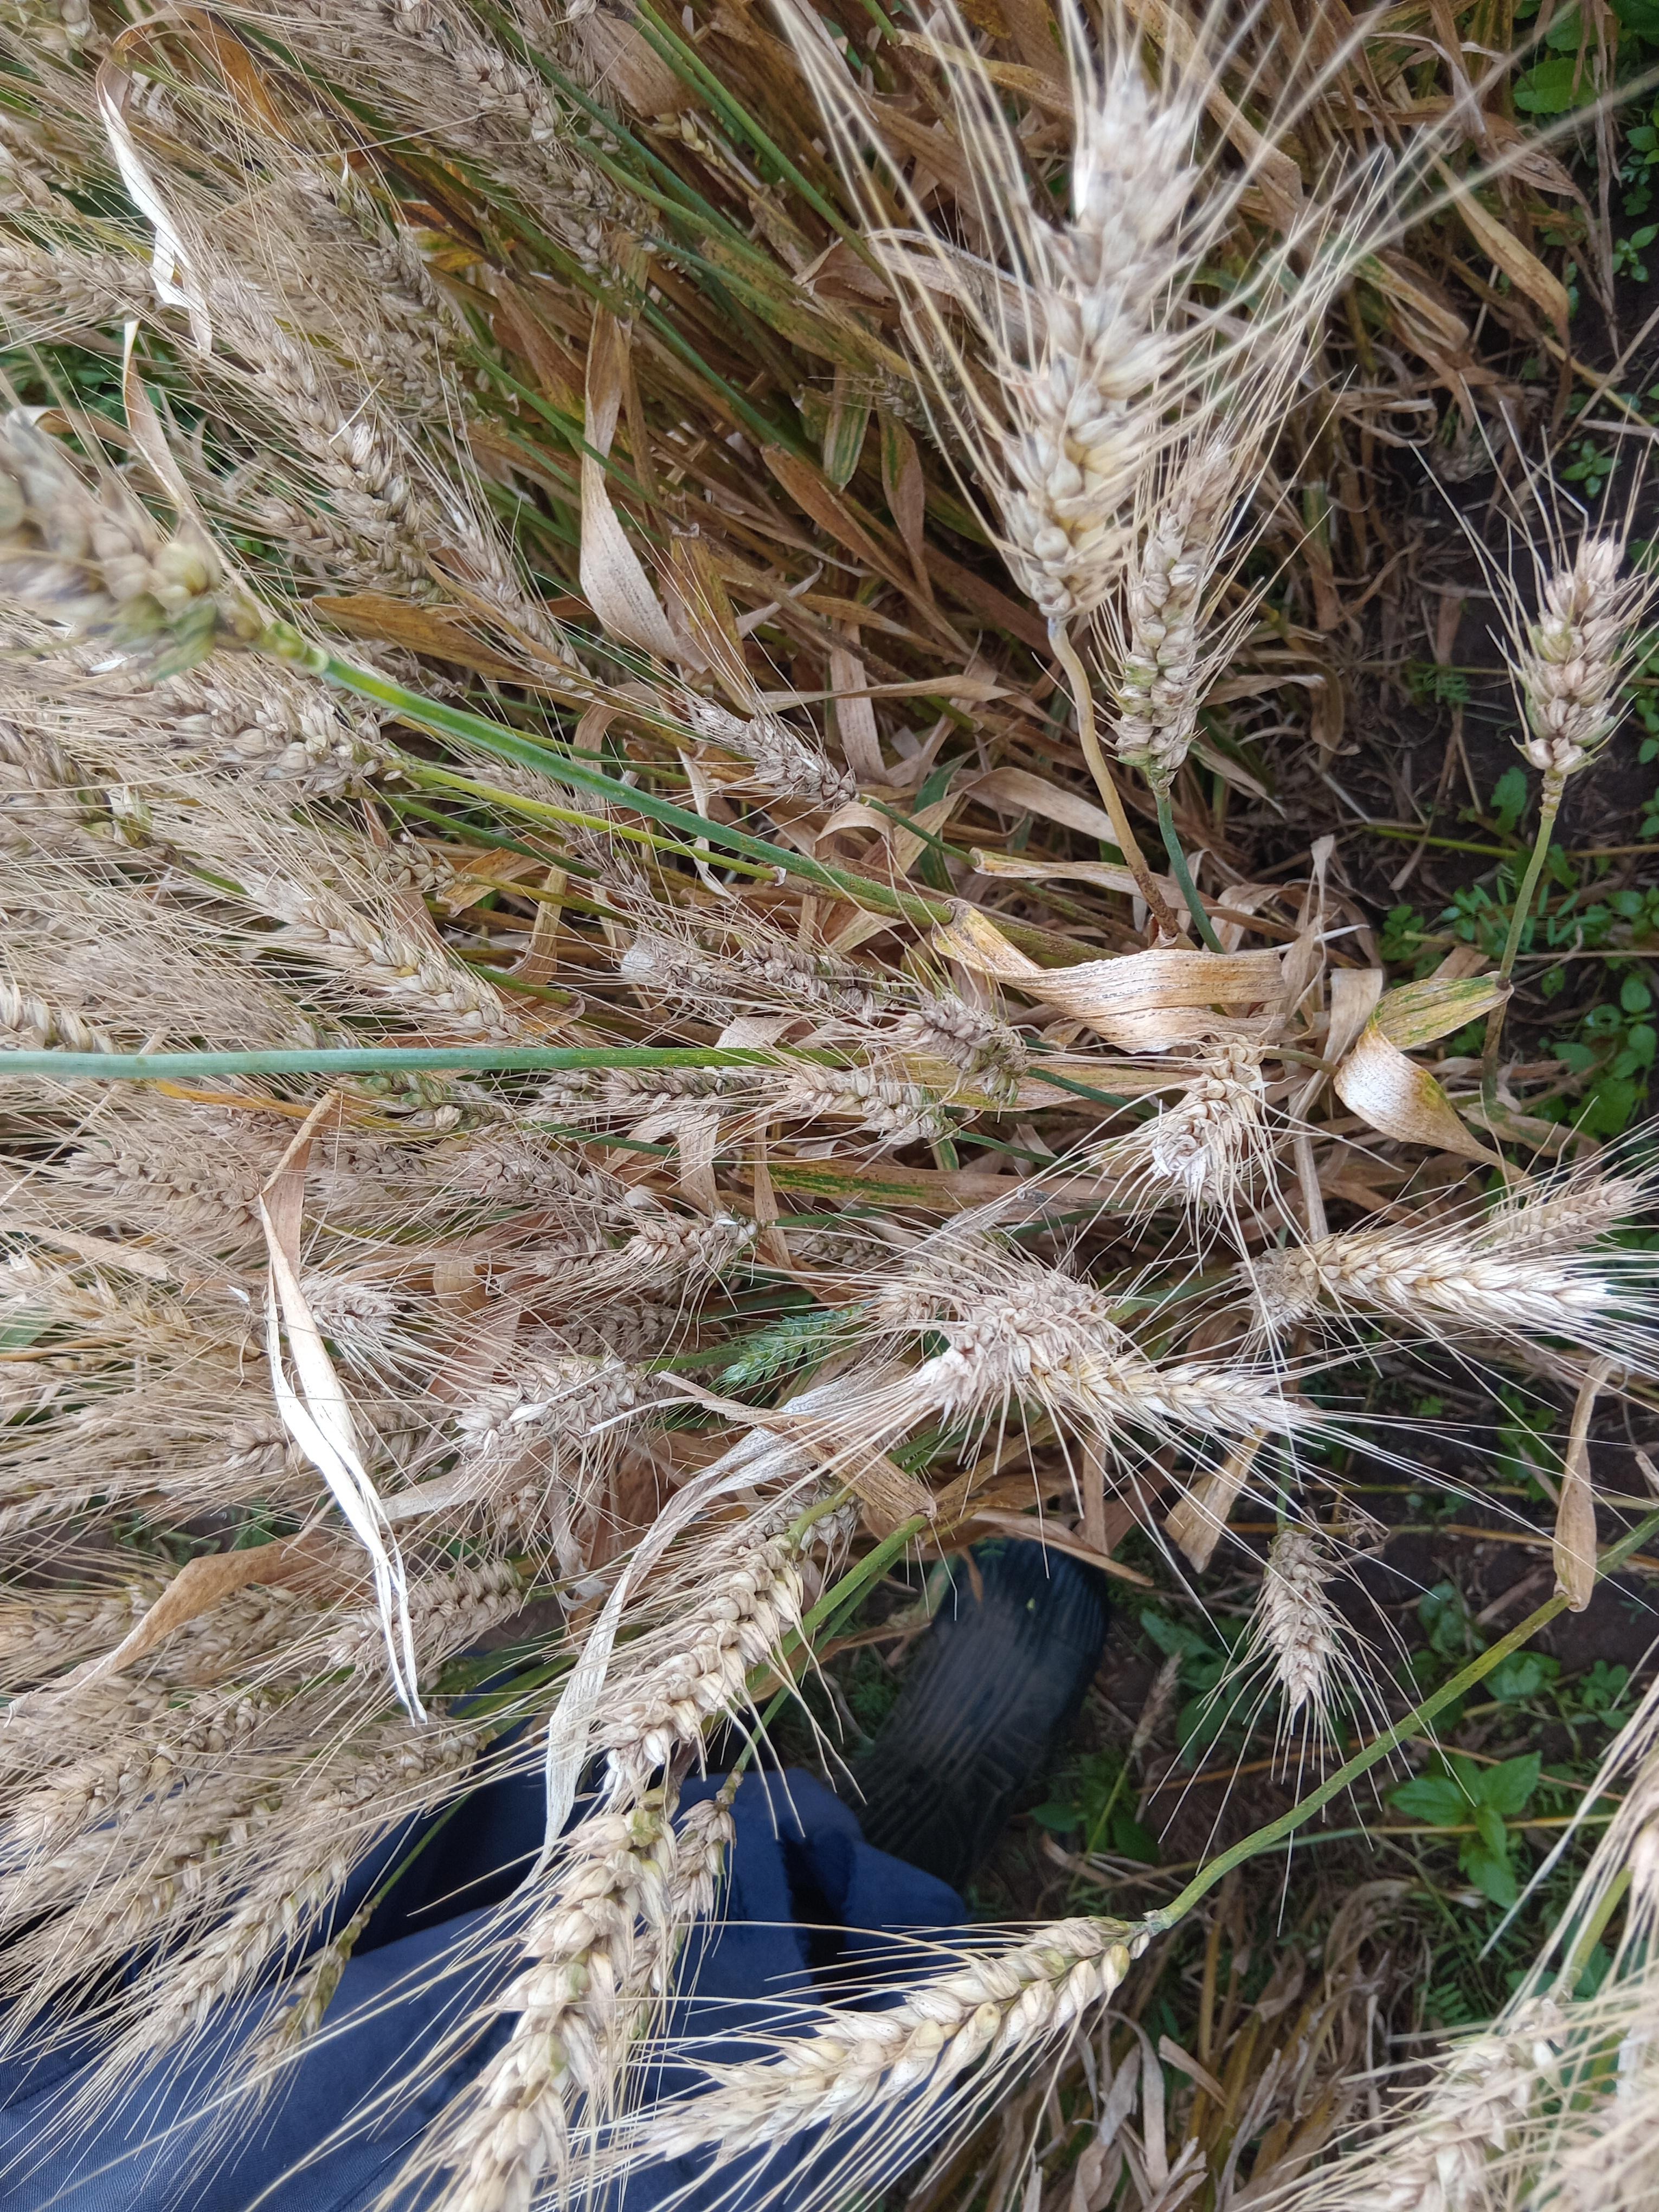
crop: wheat
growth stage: maturity
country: Kenya
